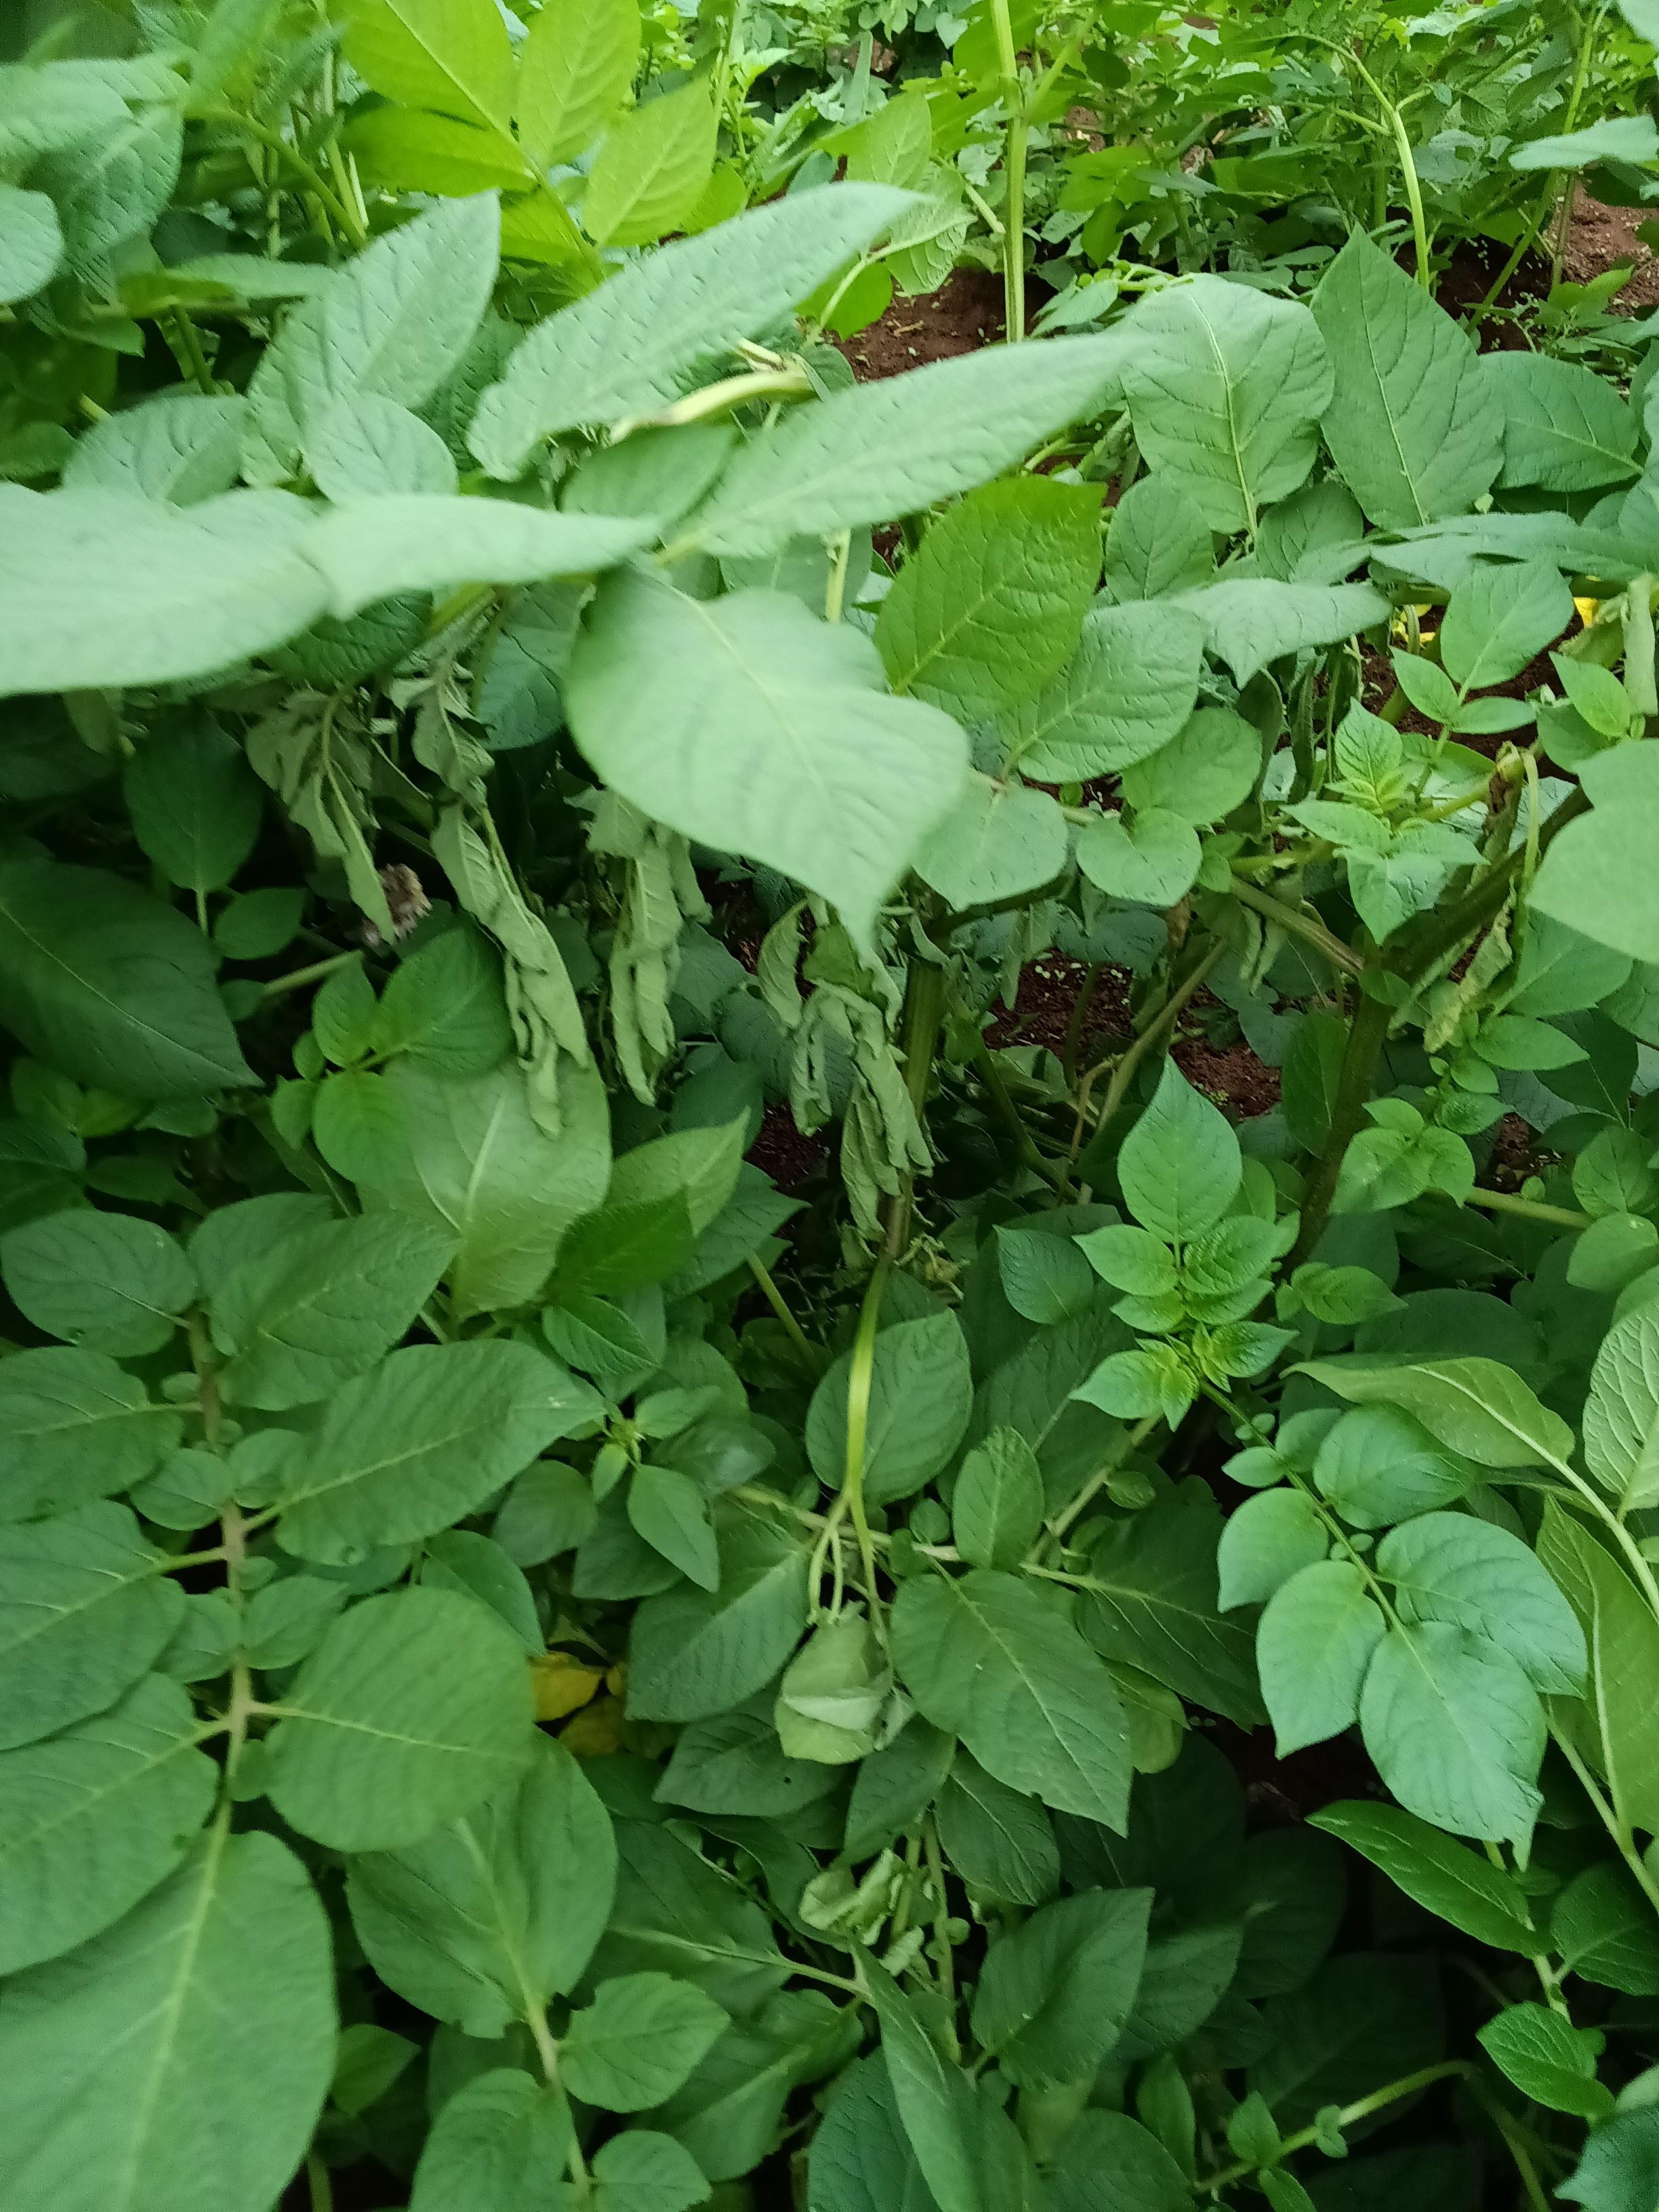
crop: potato
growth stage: flowering
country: Kenya
